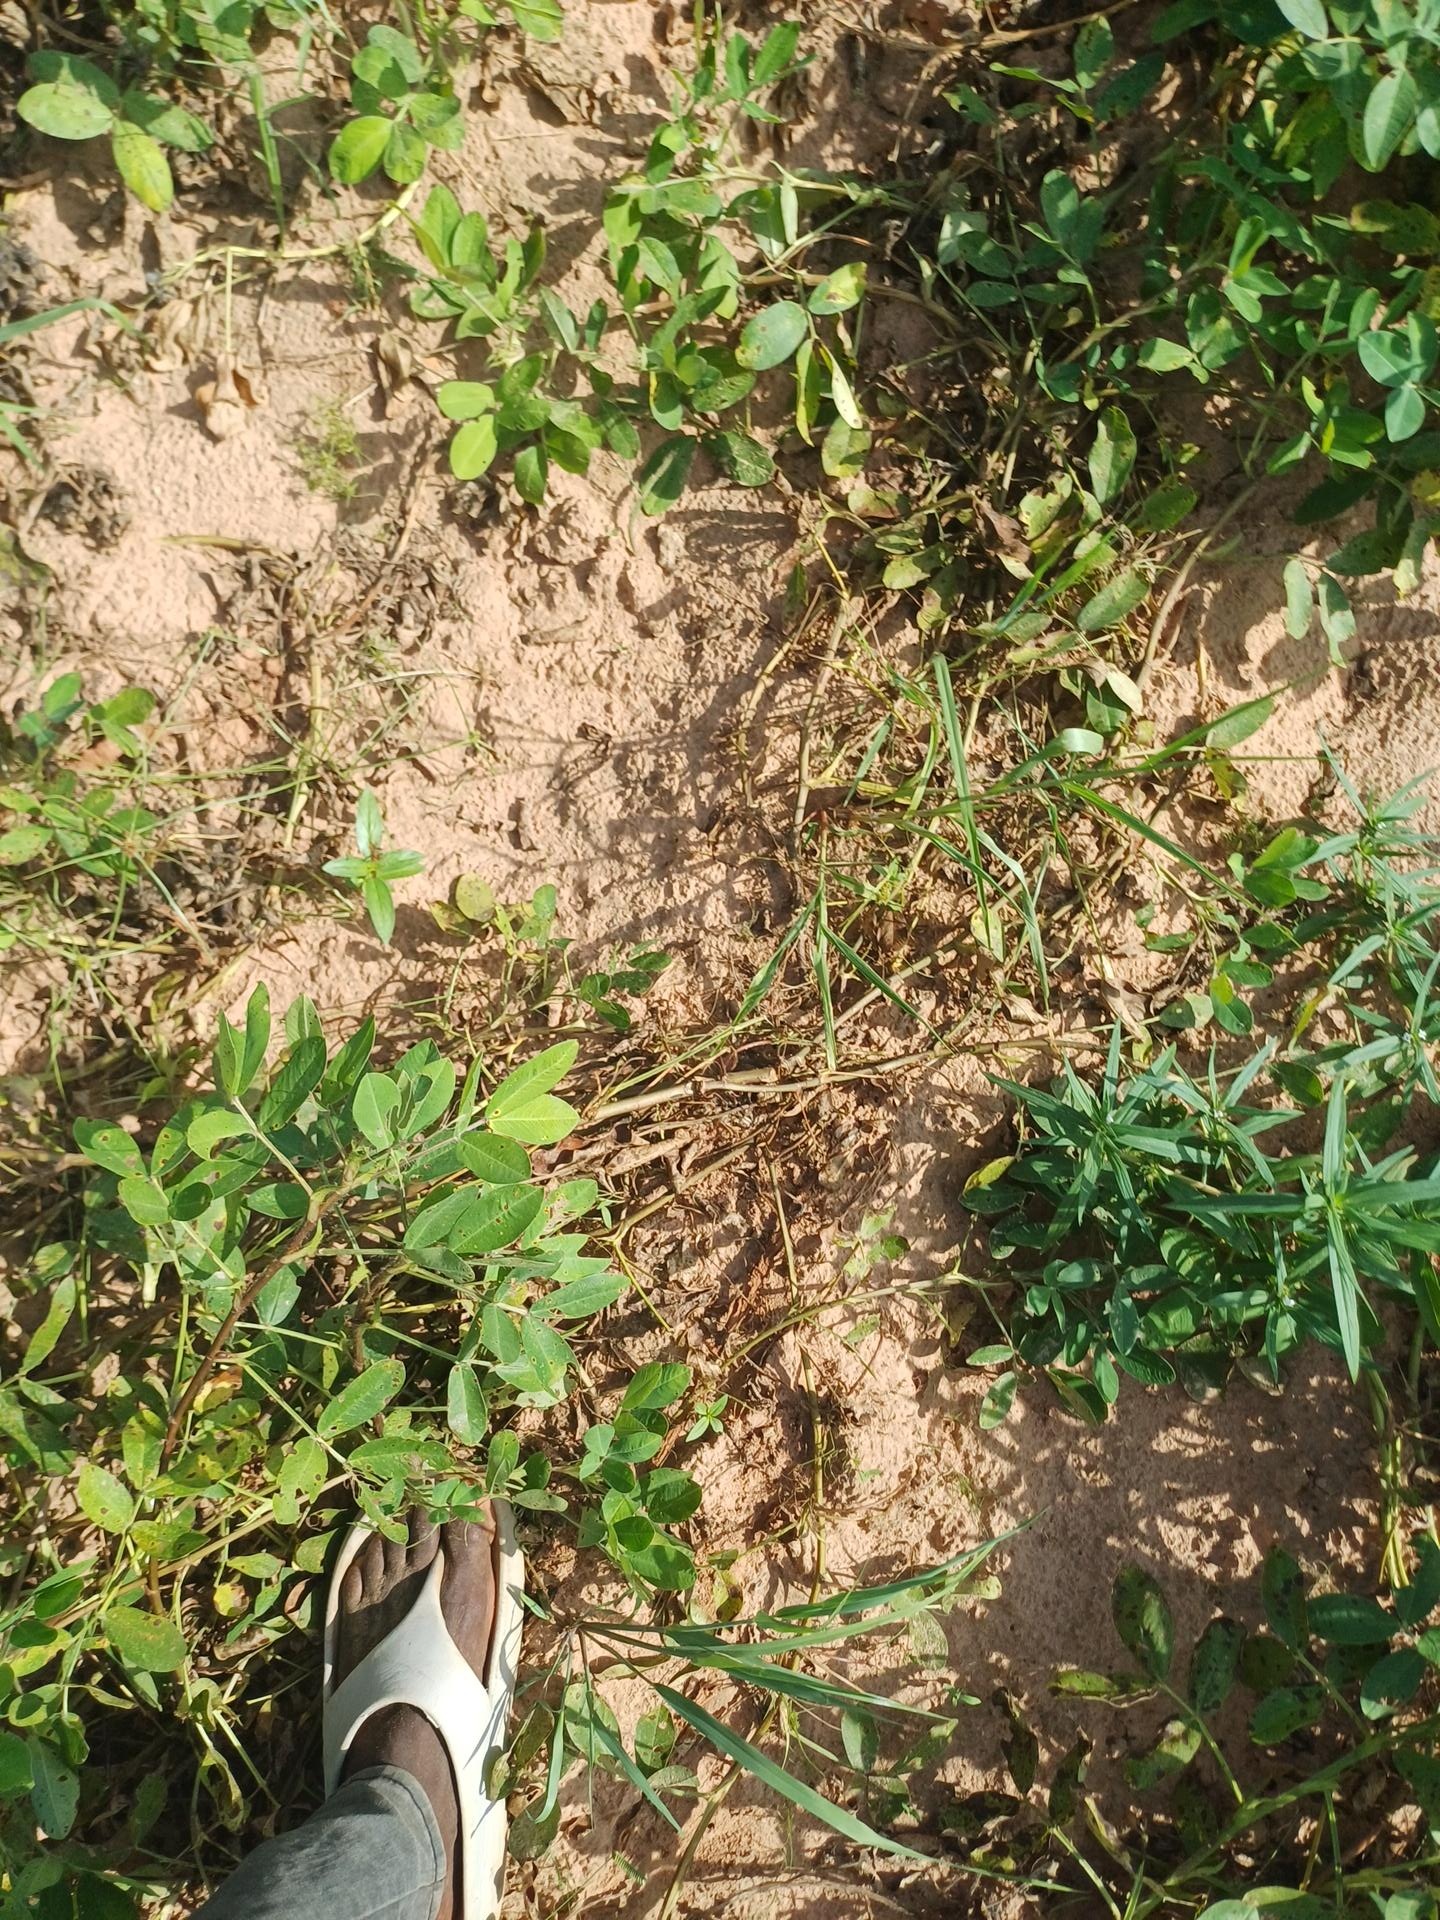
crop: groundnut
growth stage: flowering
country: Senegal
